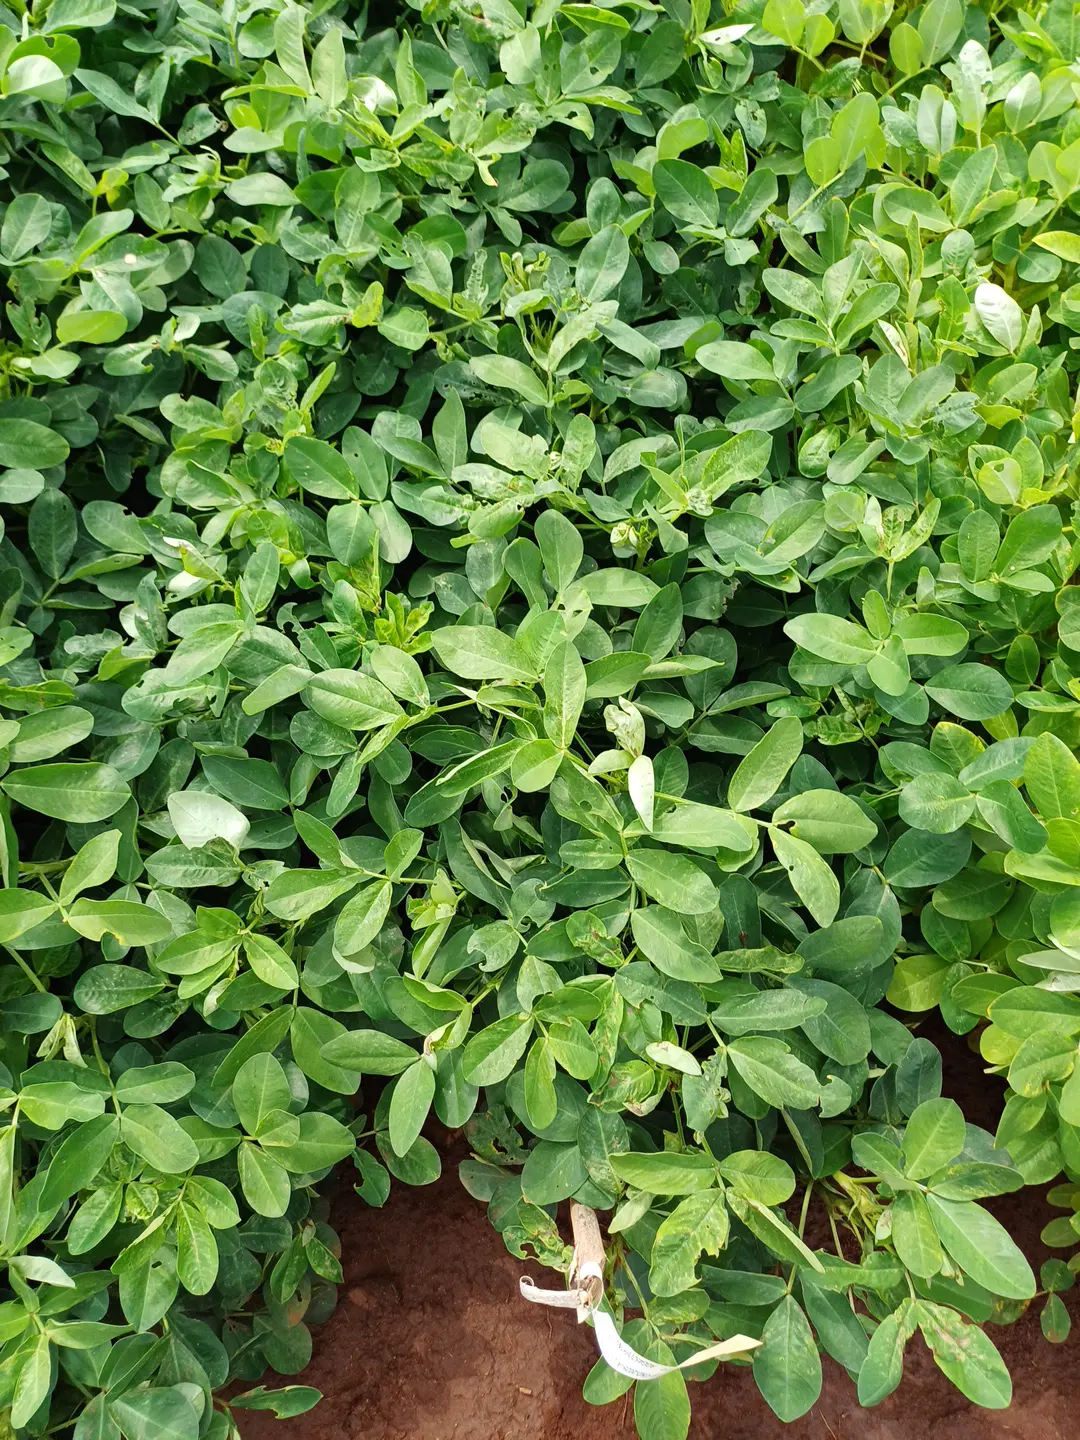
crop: groundnut
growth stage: flowering
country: Kenya
